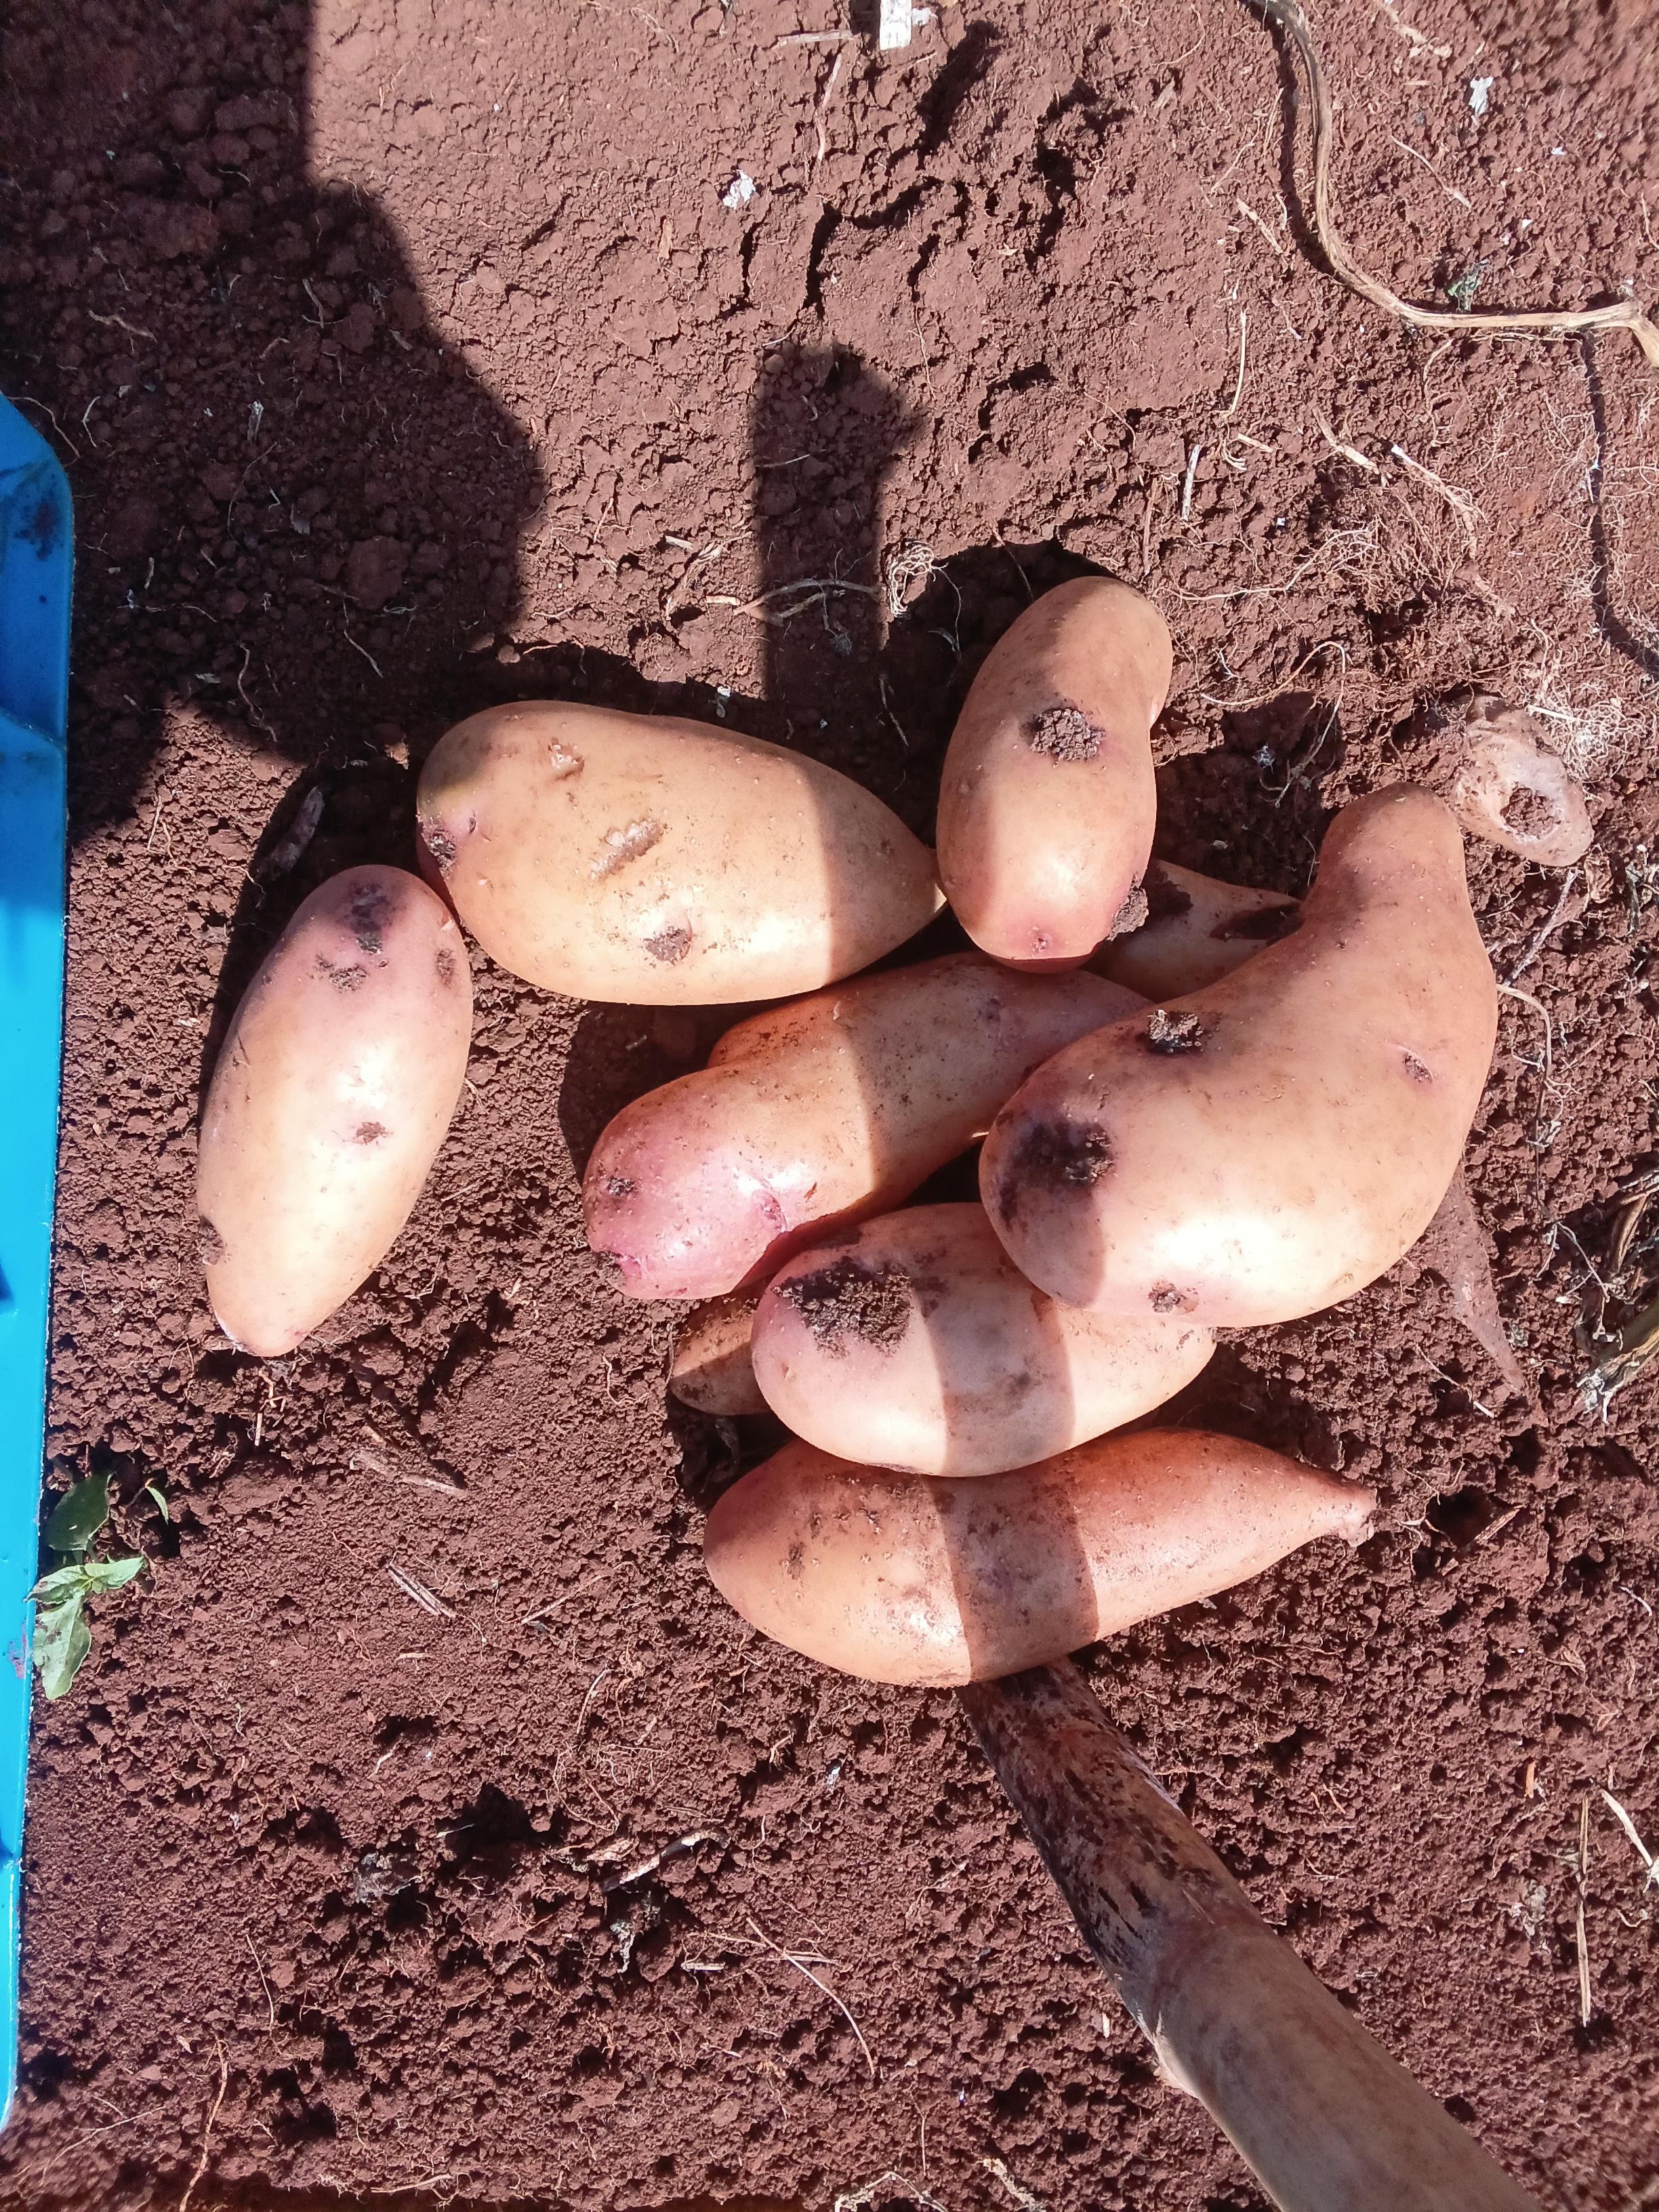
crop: potato
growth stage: harvest
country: Kenya
